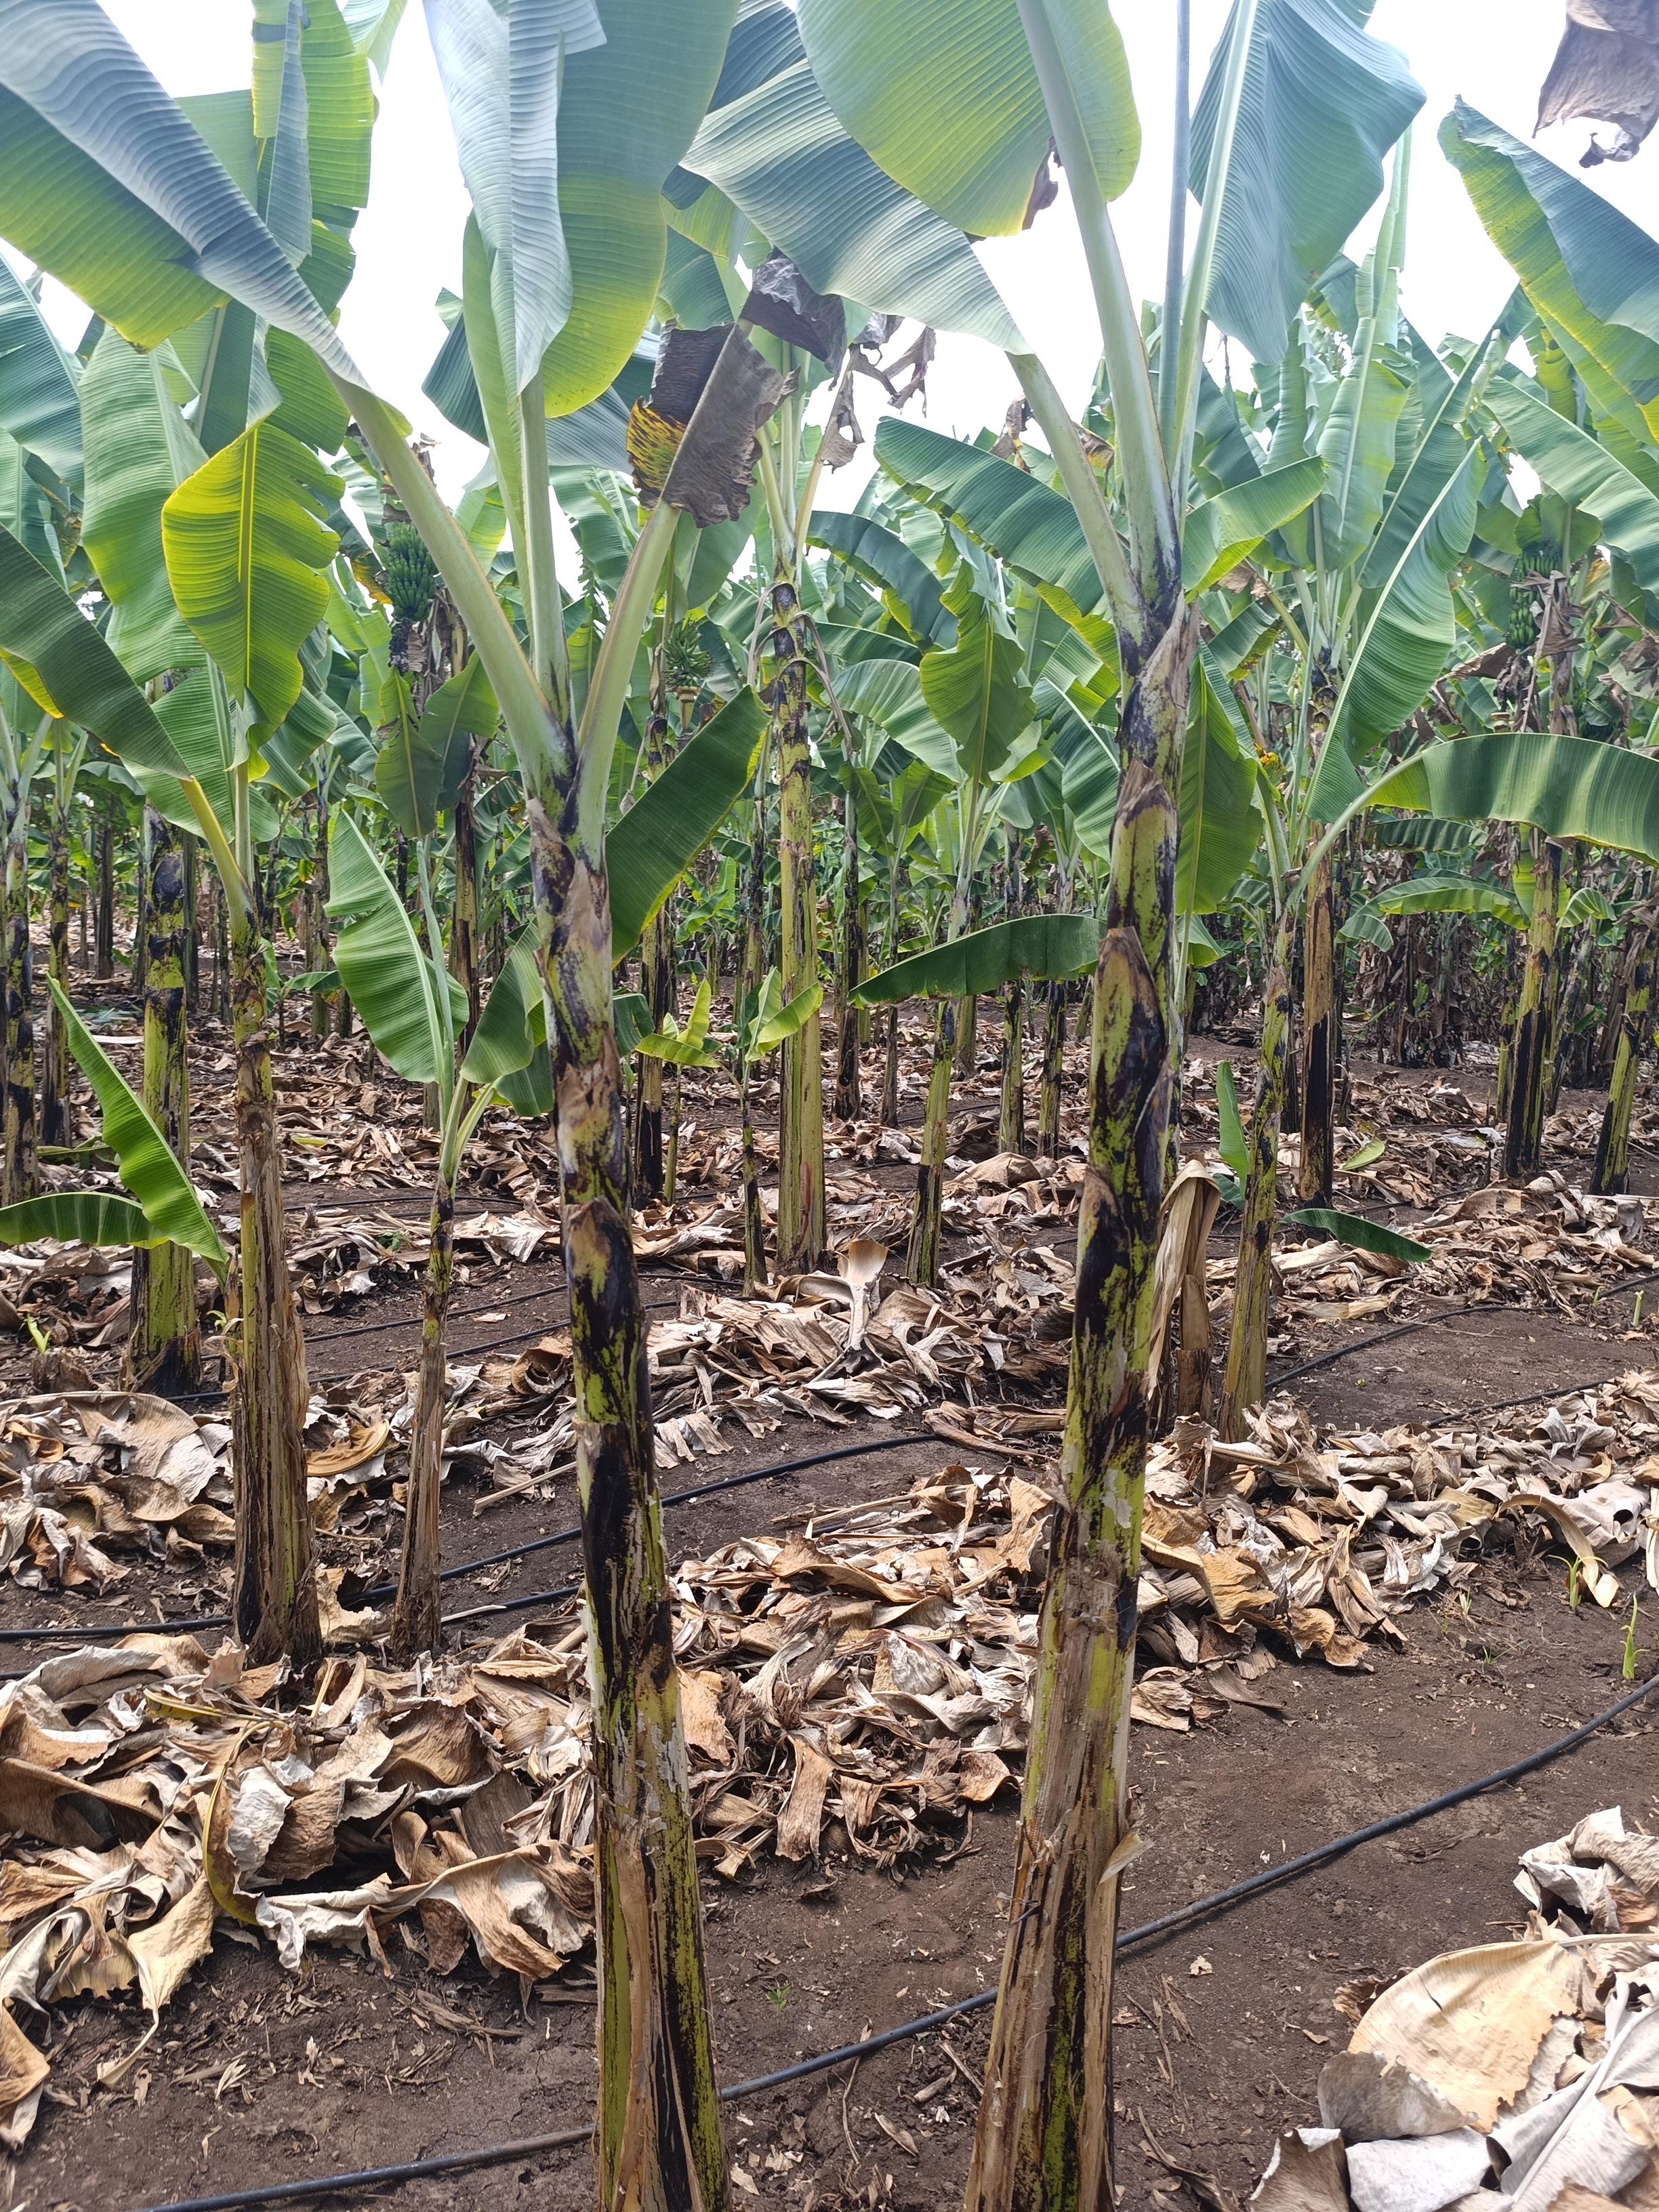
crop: banana
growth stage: vegetative
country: Tanzania
